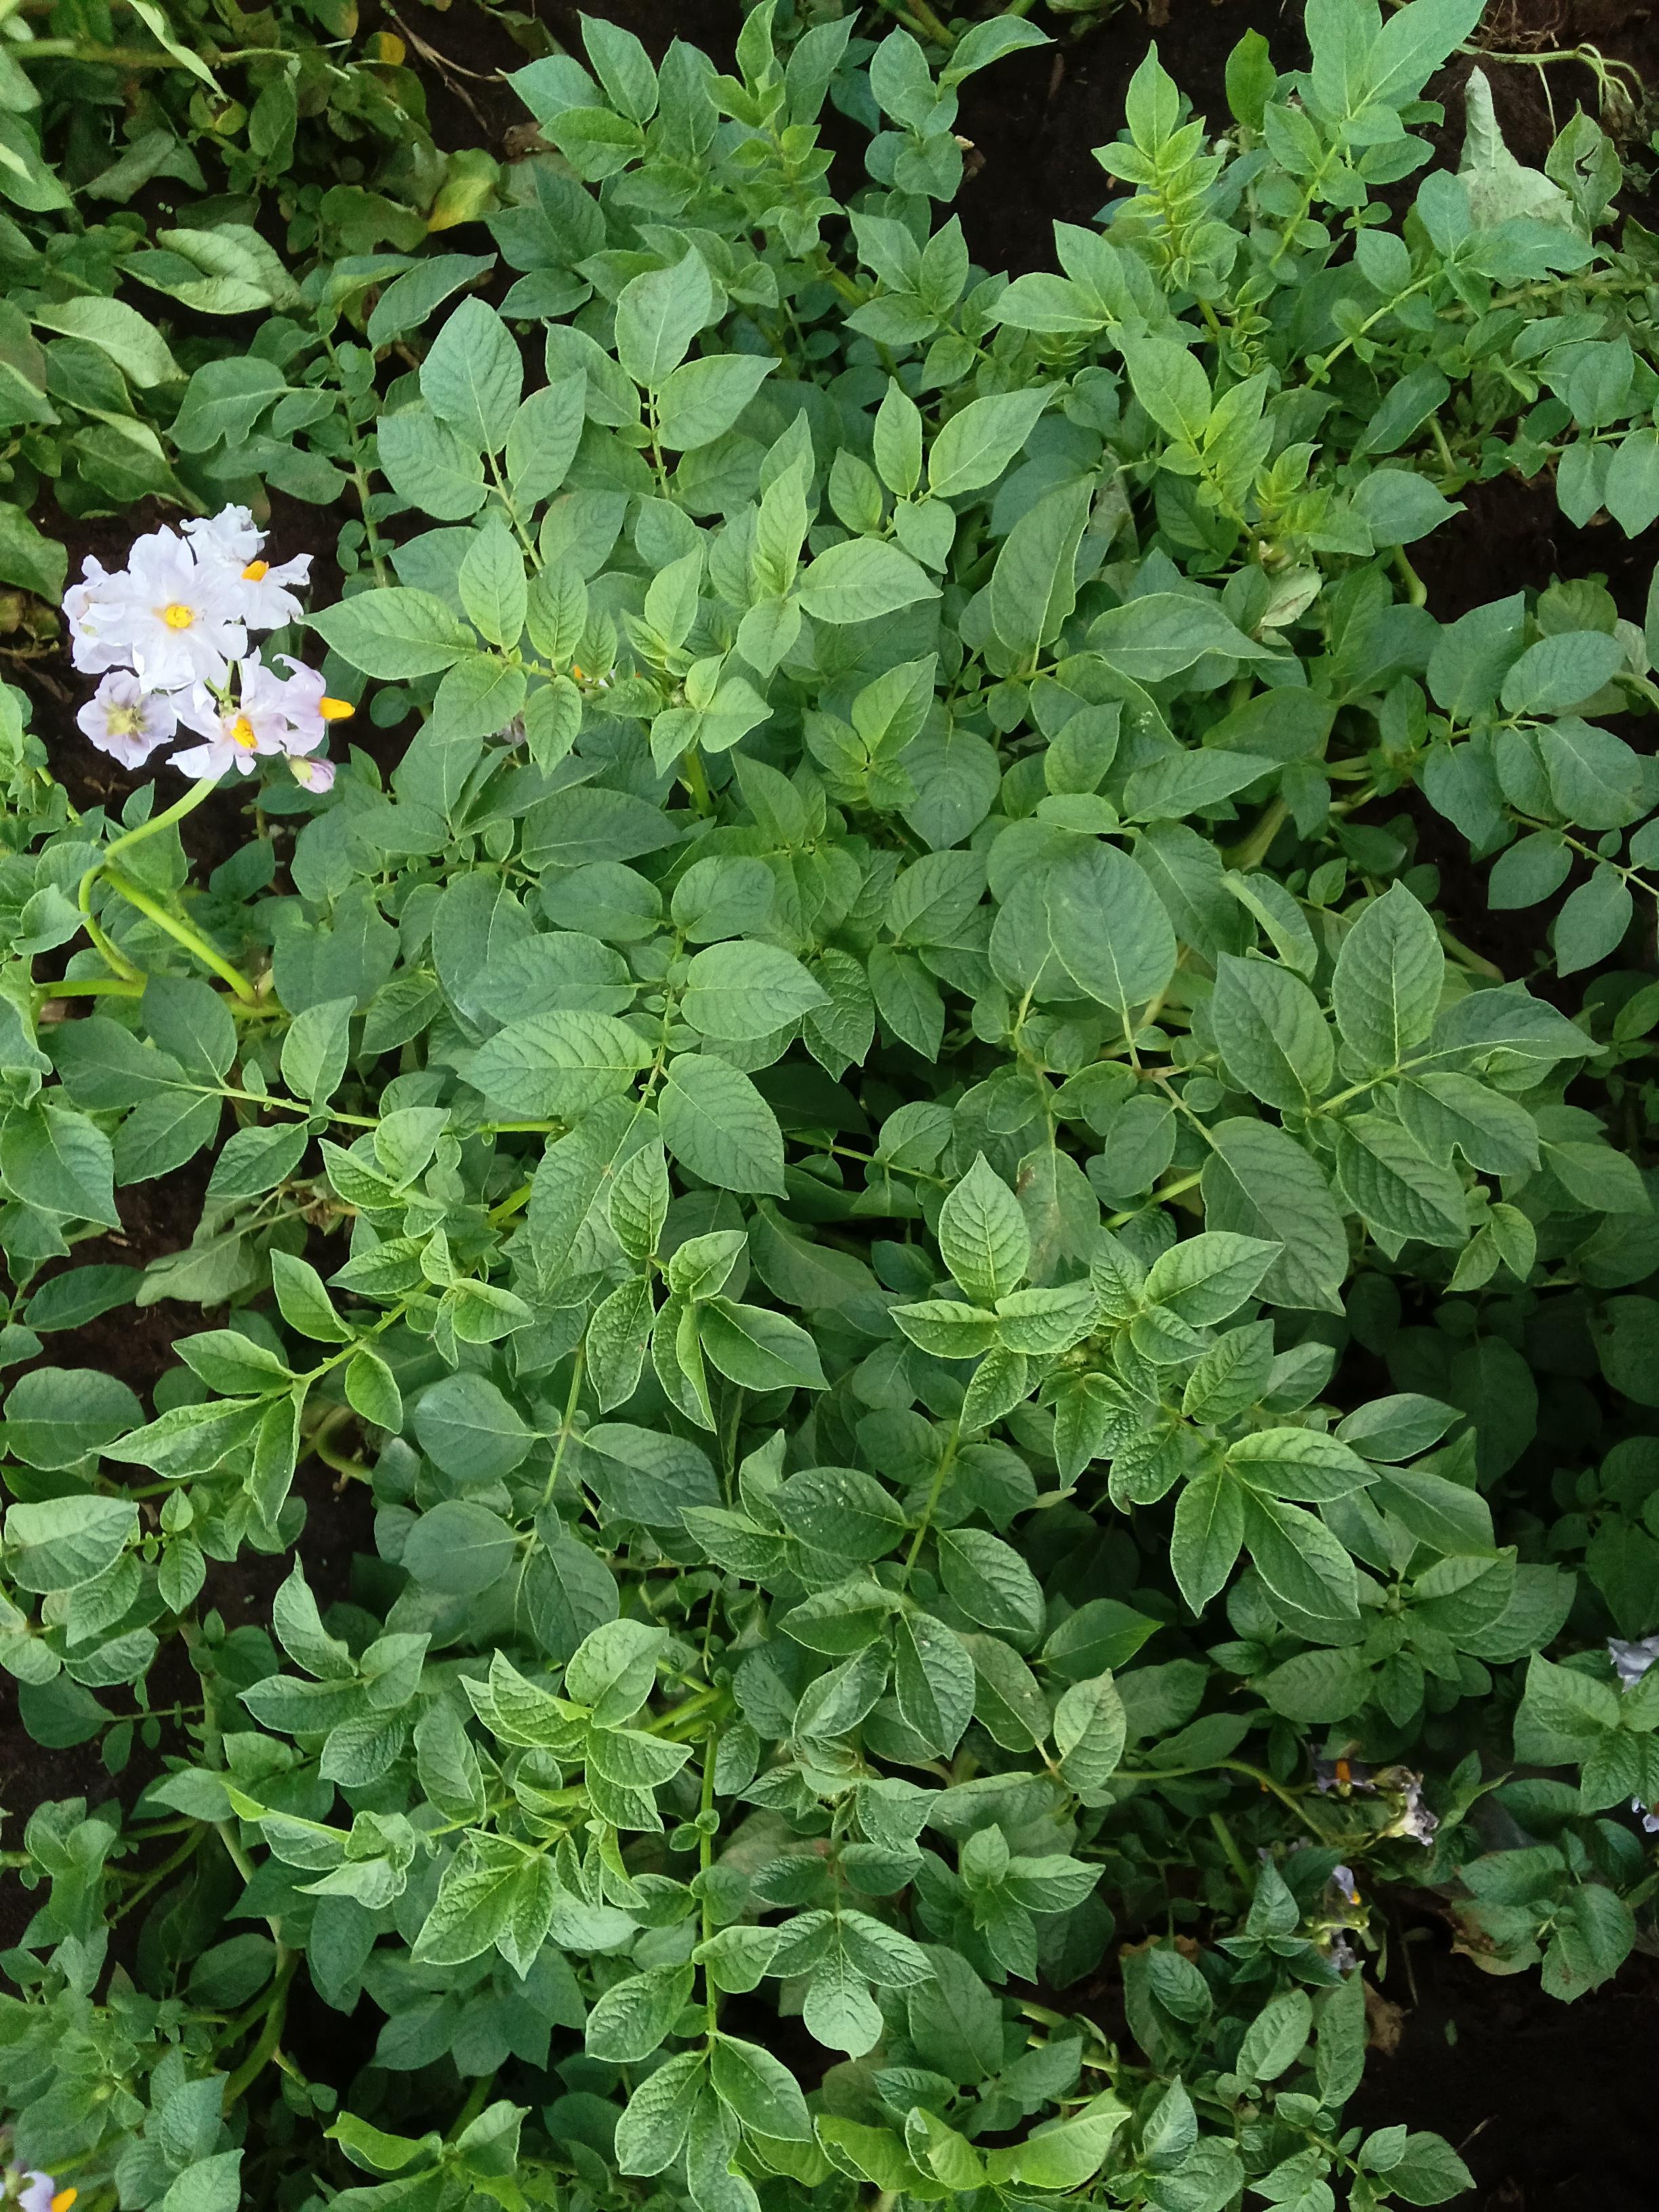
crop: potato
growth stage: flowering
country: Kenya
